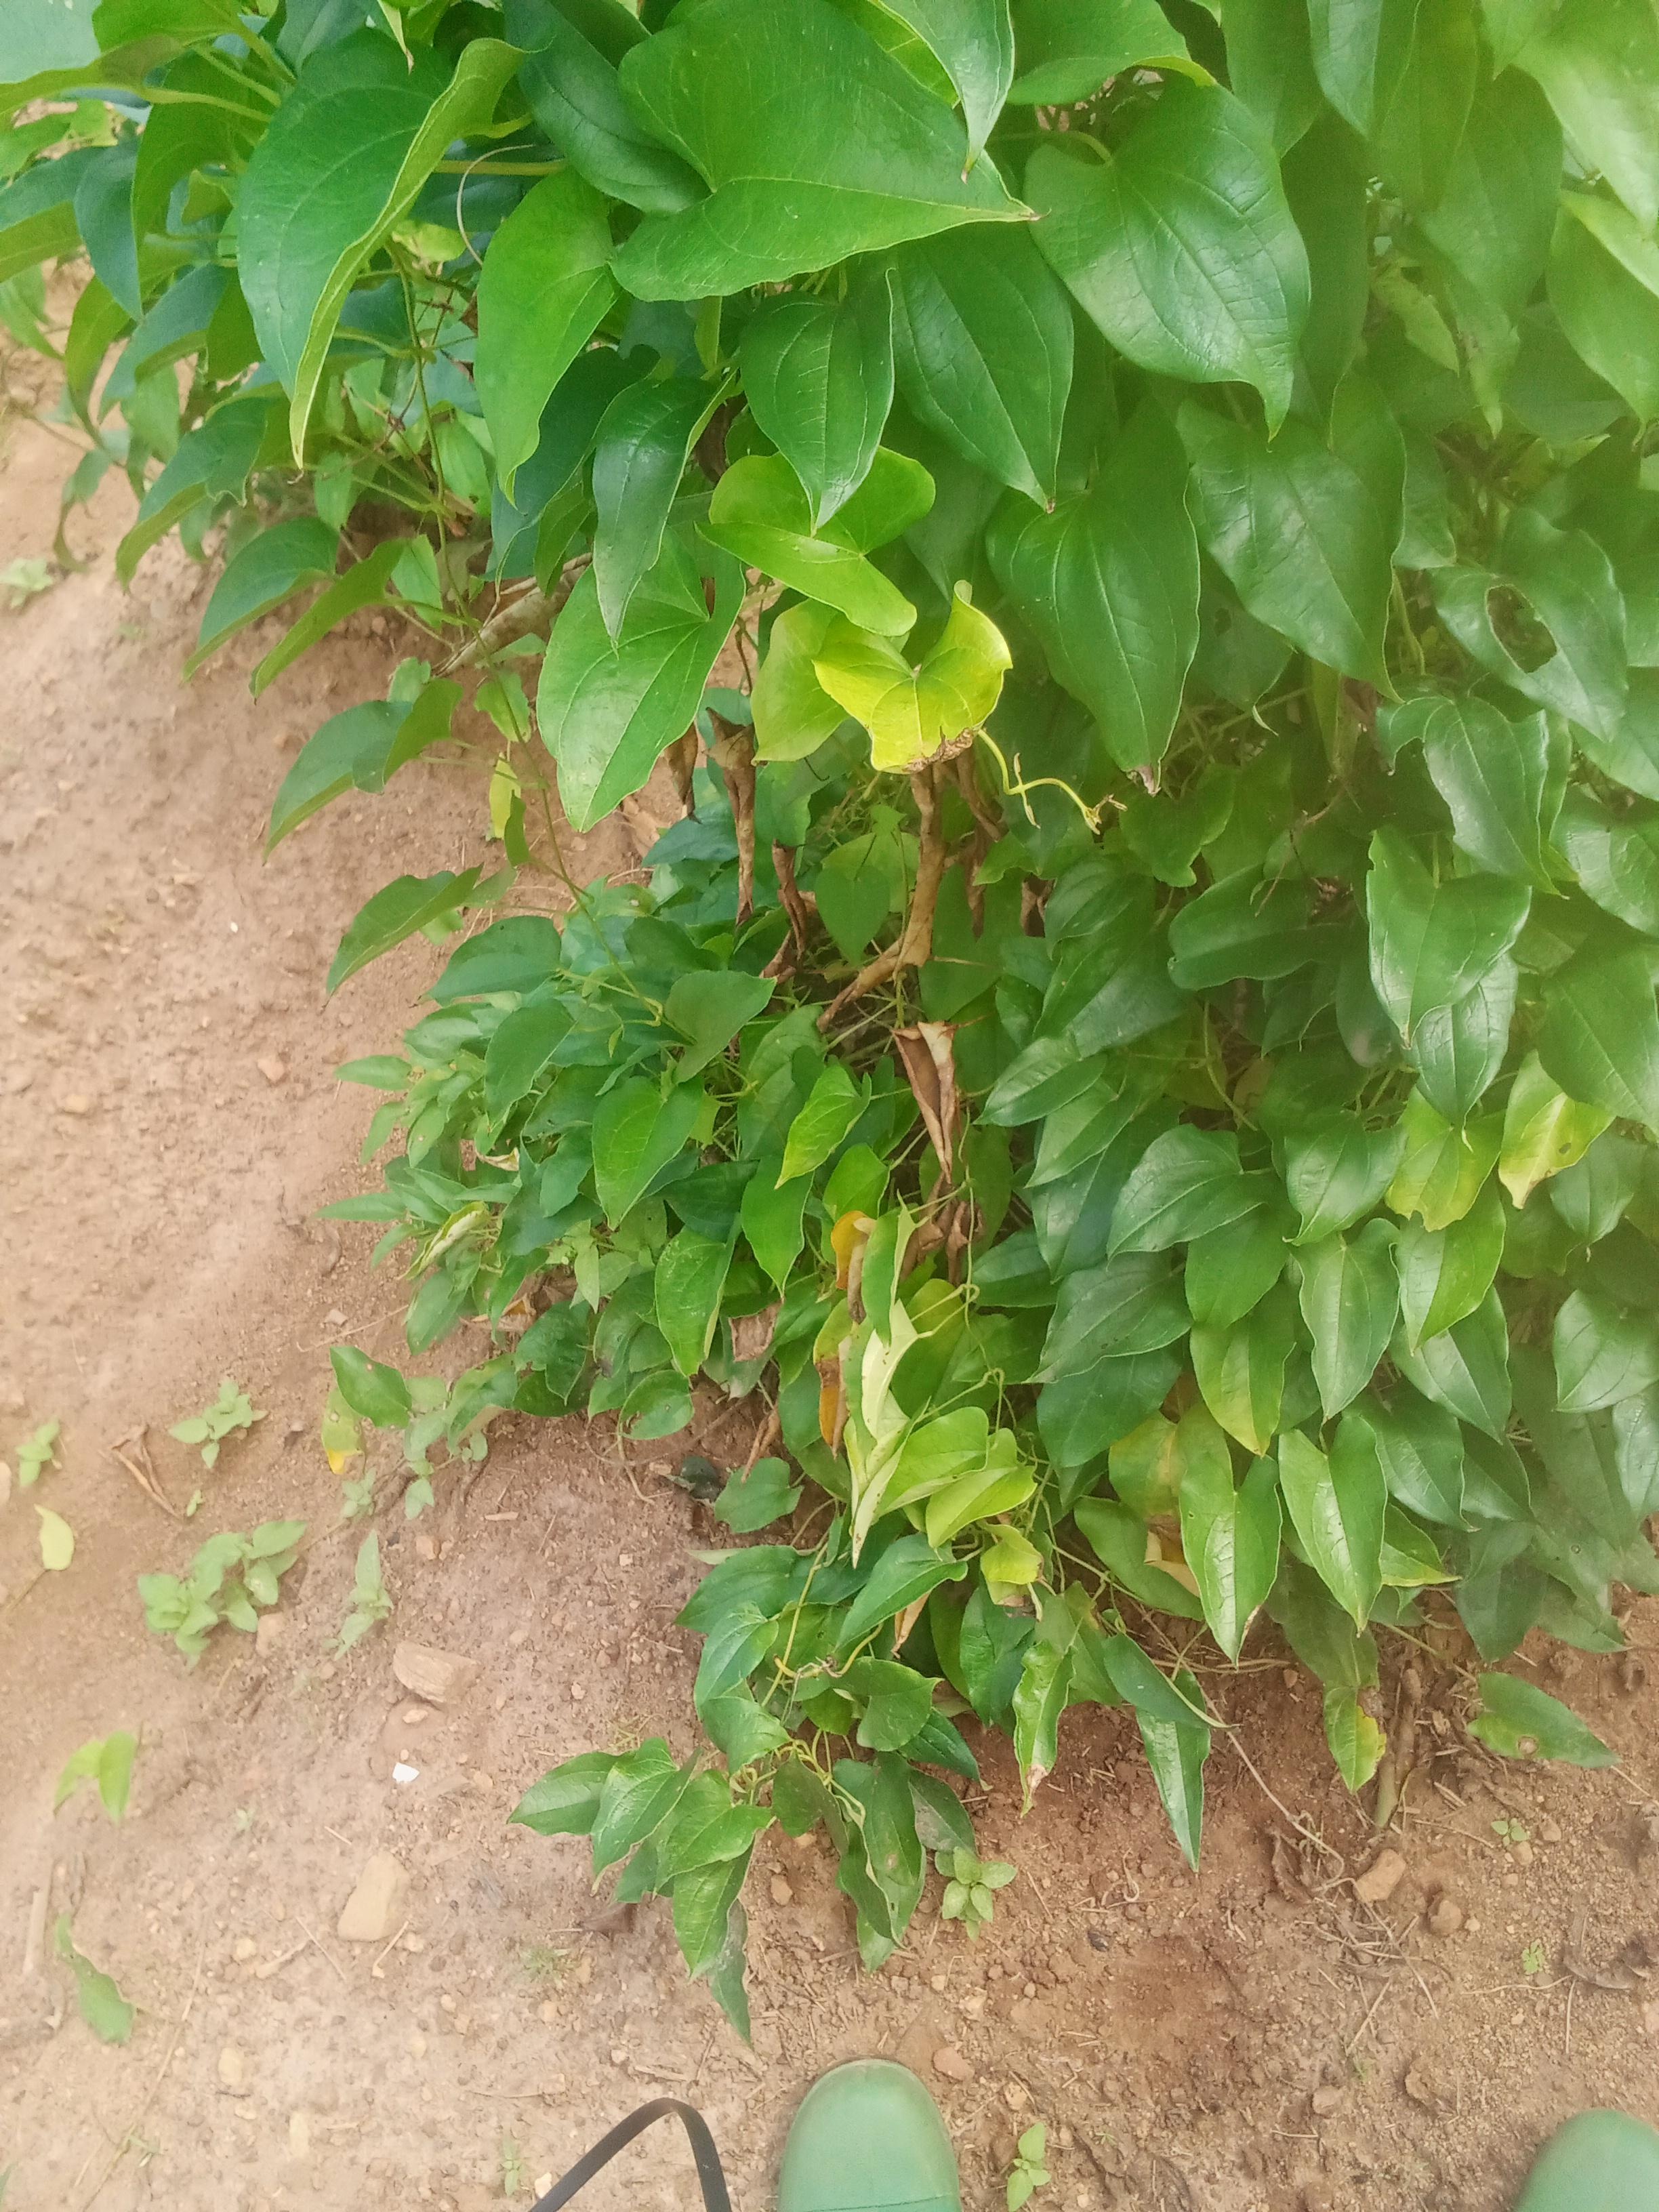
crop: yam
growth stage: vegetative
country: Nigeria
